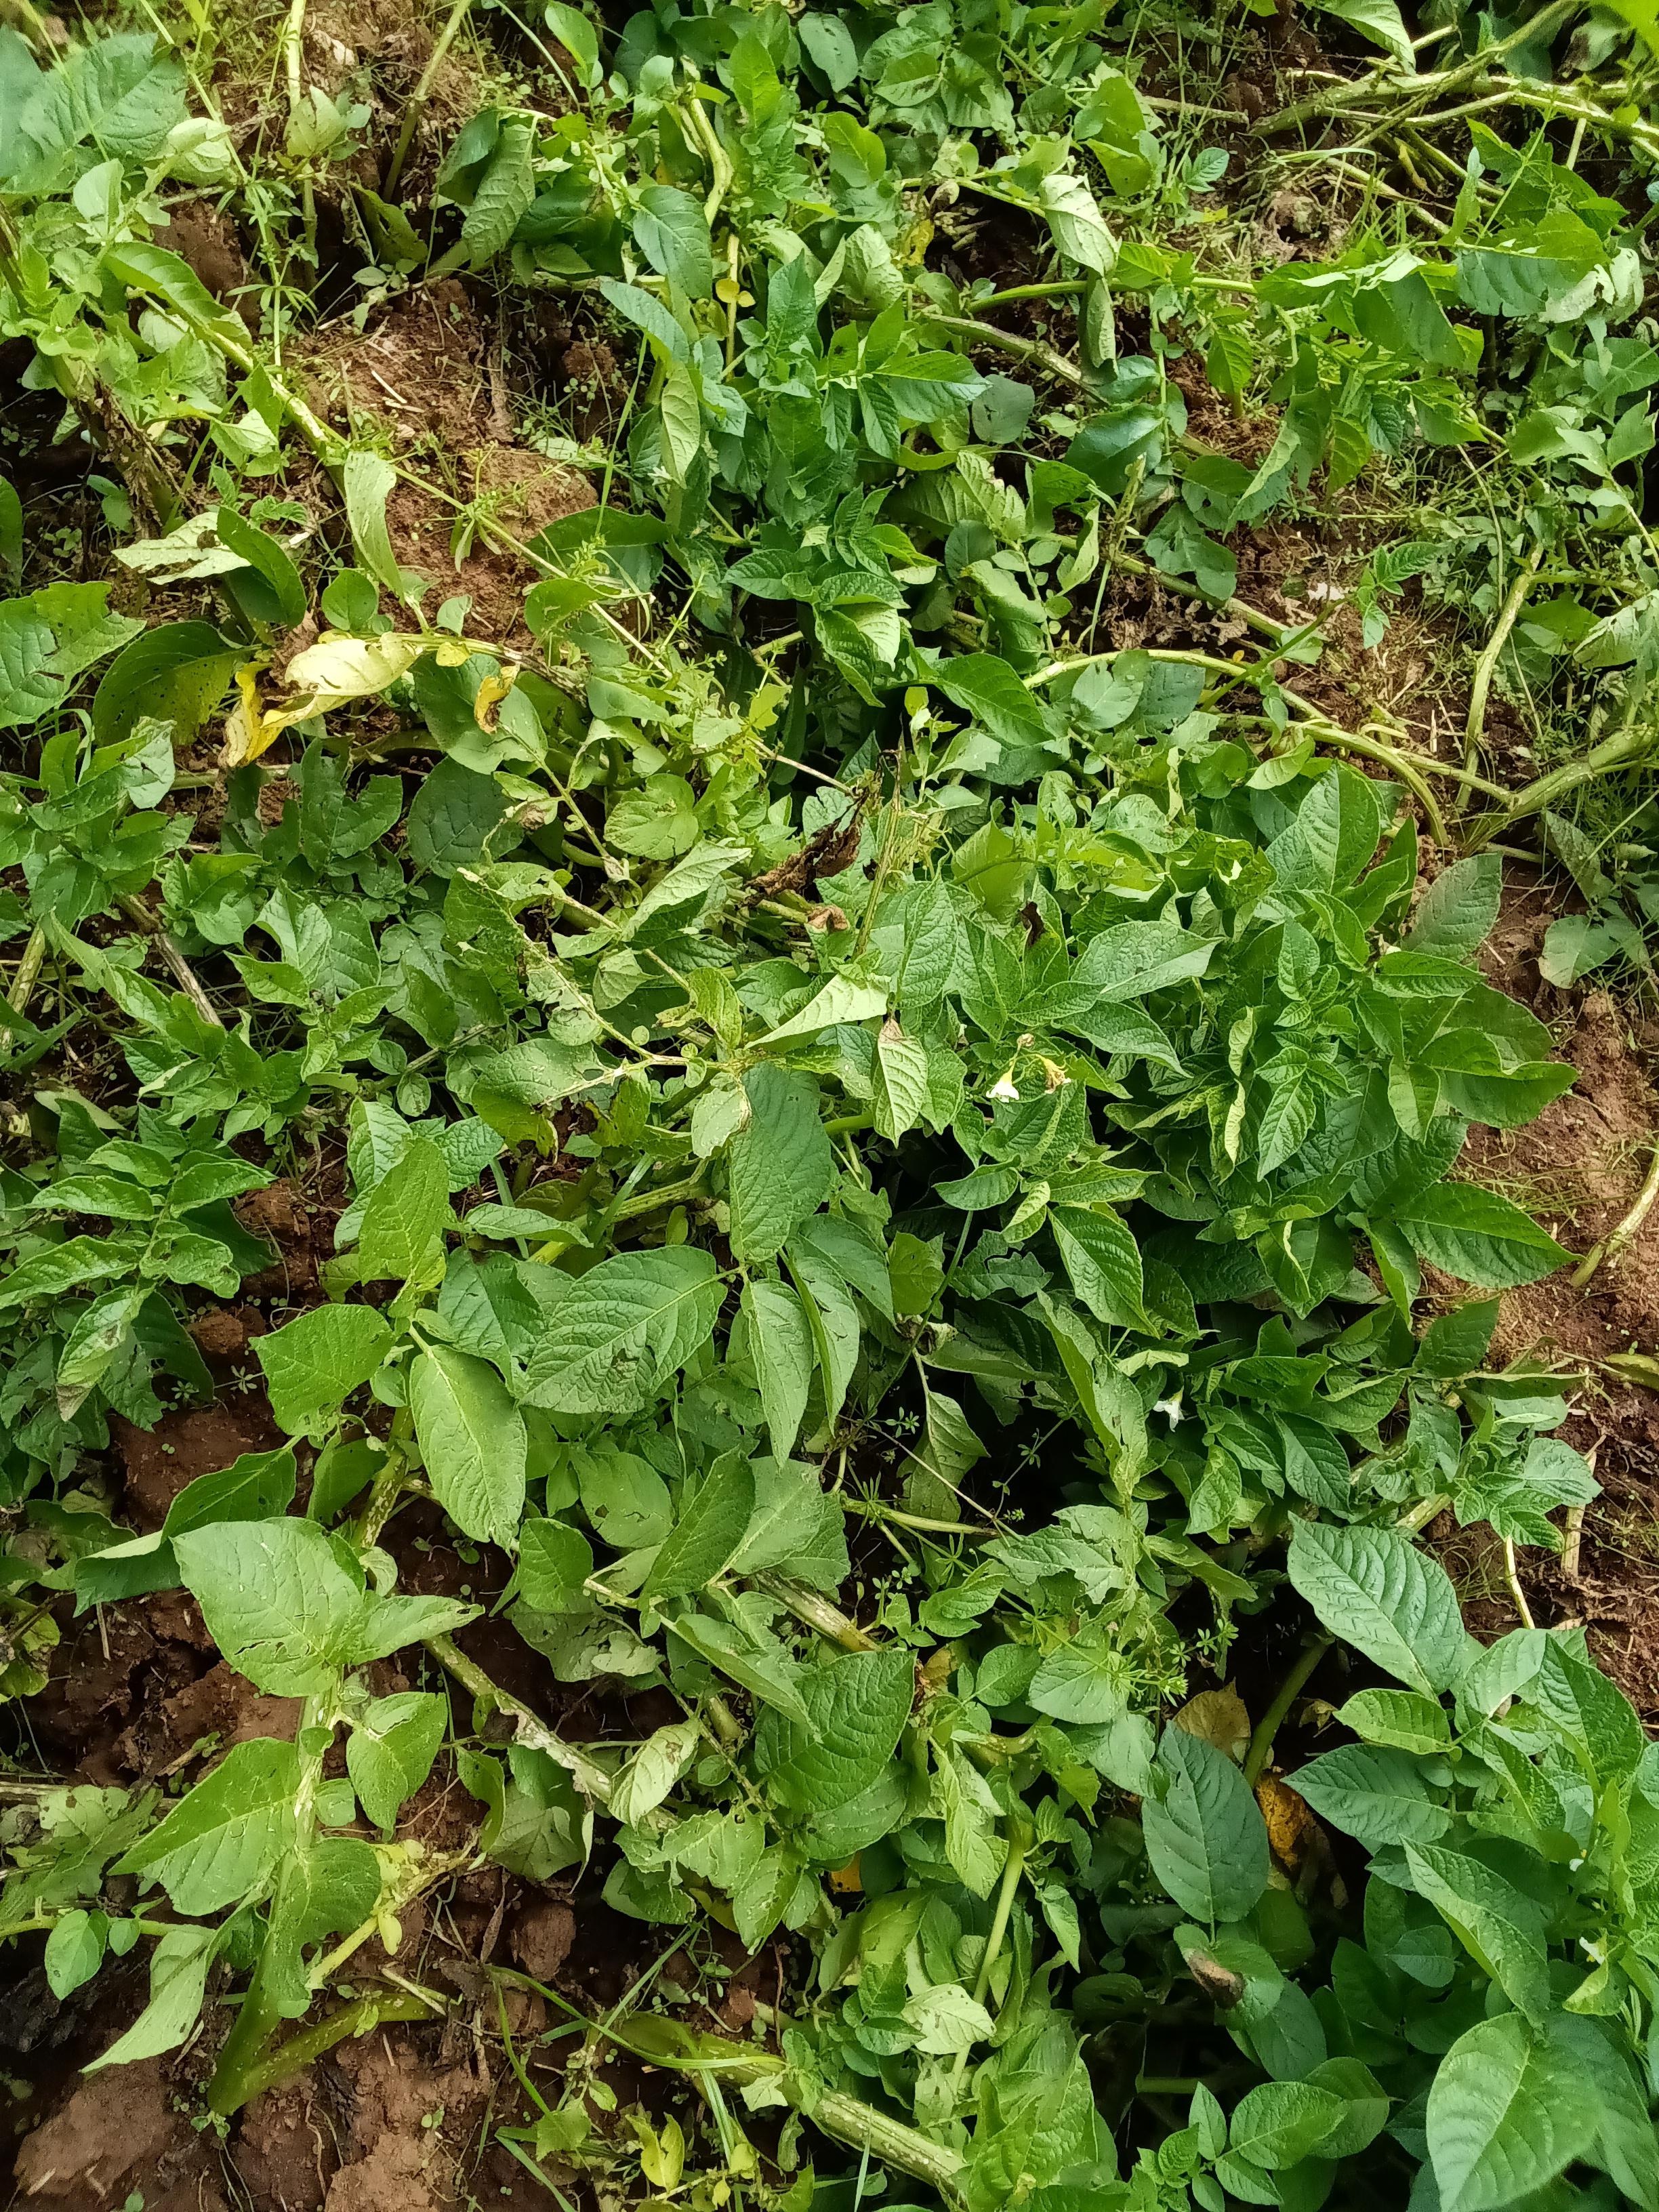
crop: potato
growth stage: flowering
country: Kenya
